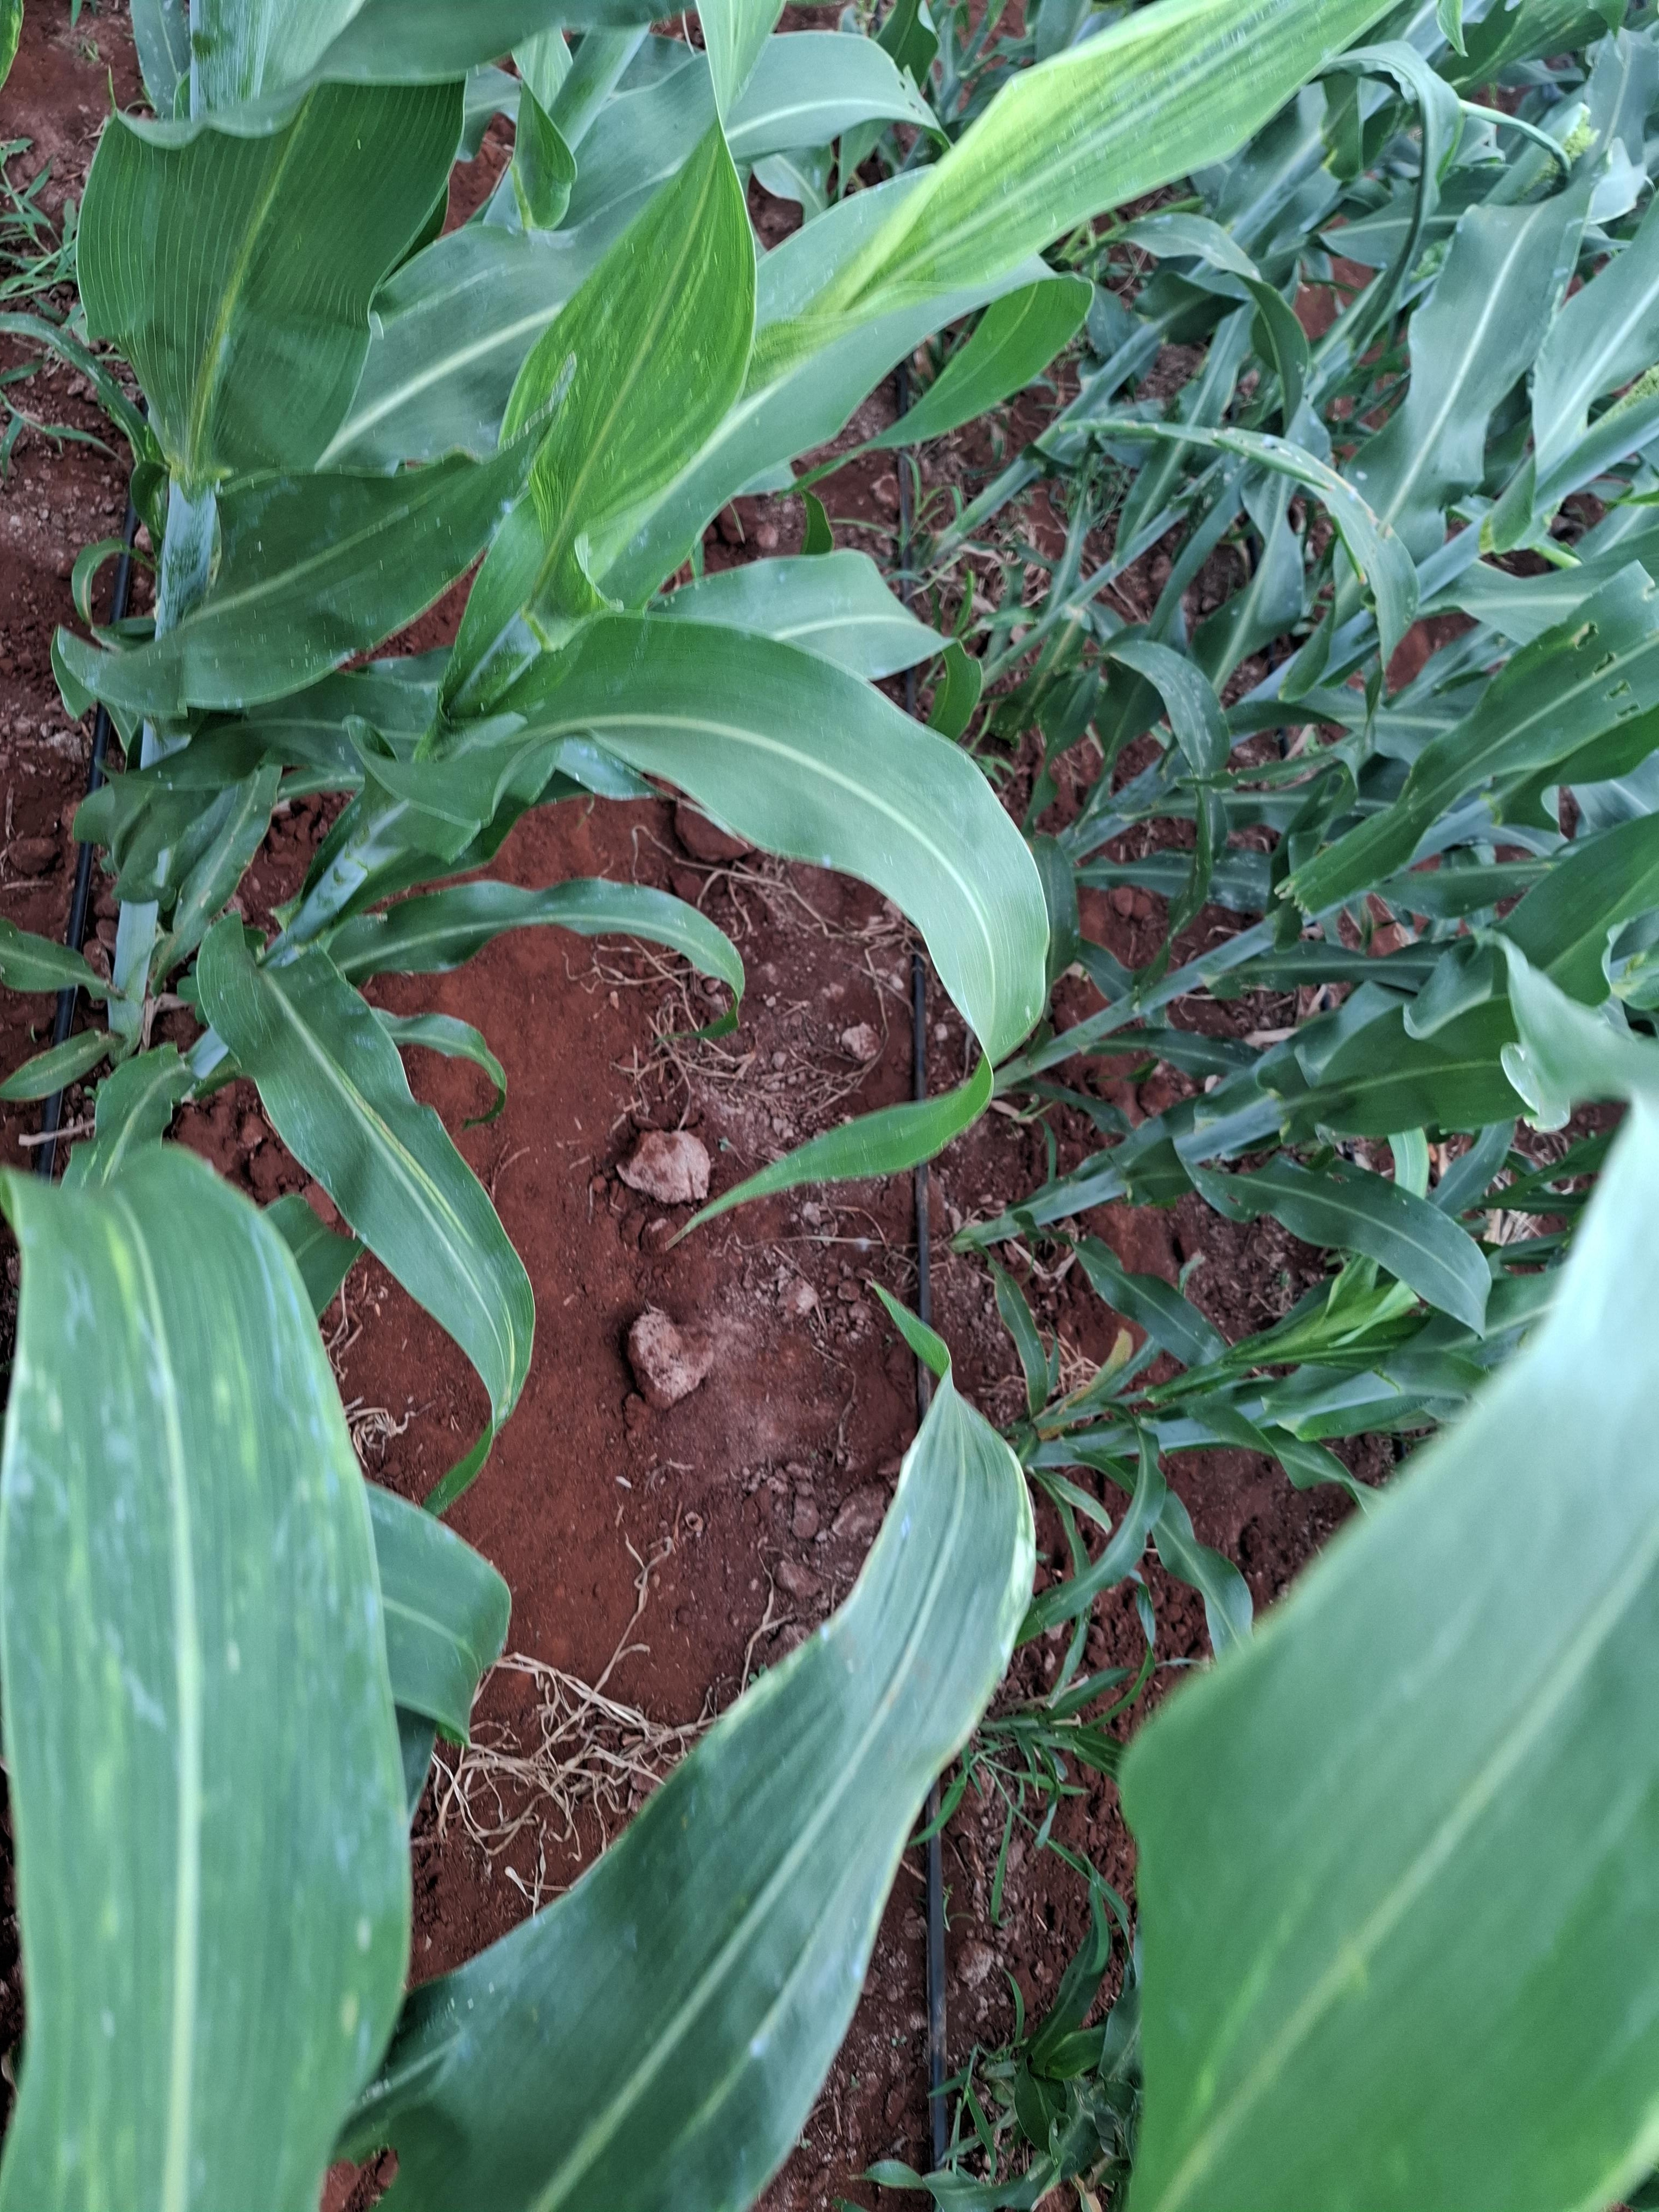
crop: sorghum
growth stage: heading tuber
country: Kenya
